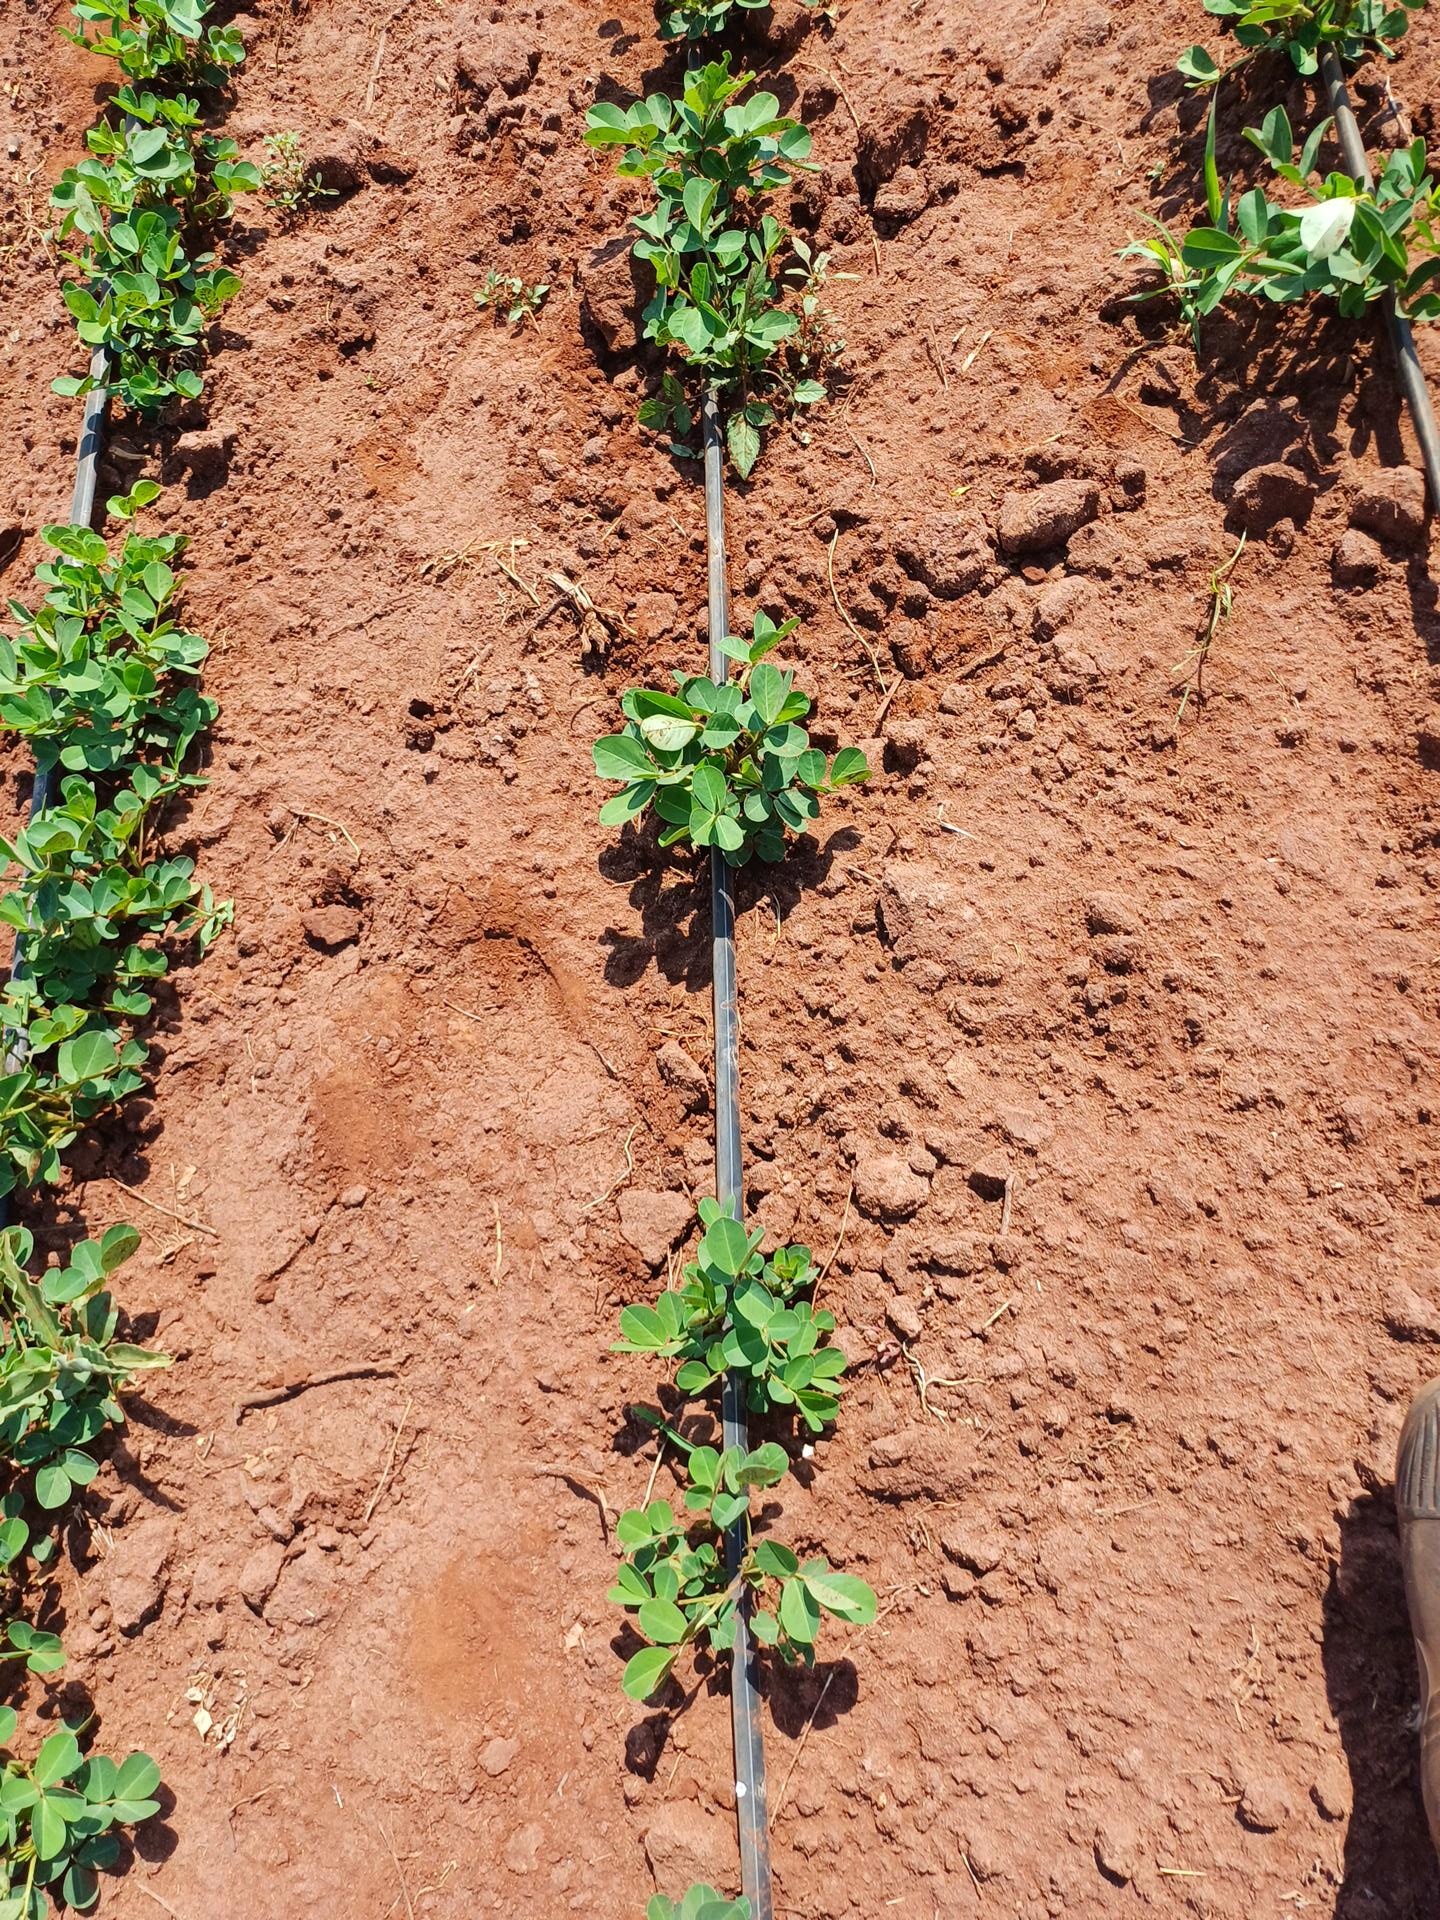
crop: groundnut
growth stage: vegetative
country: Kenya
